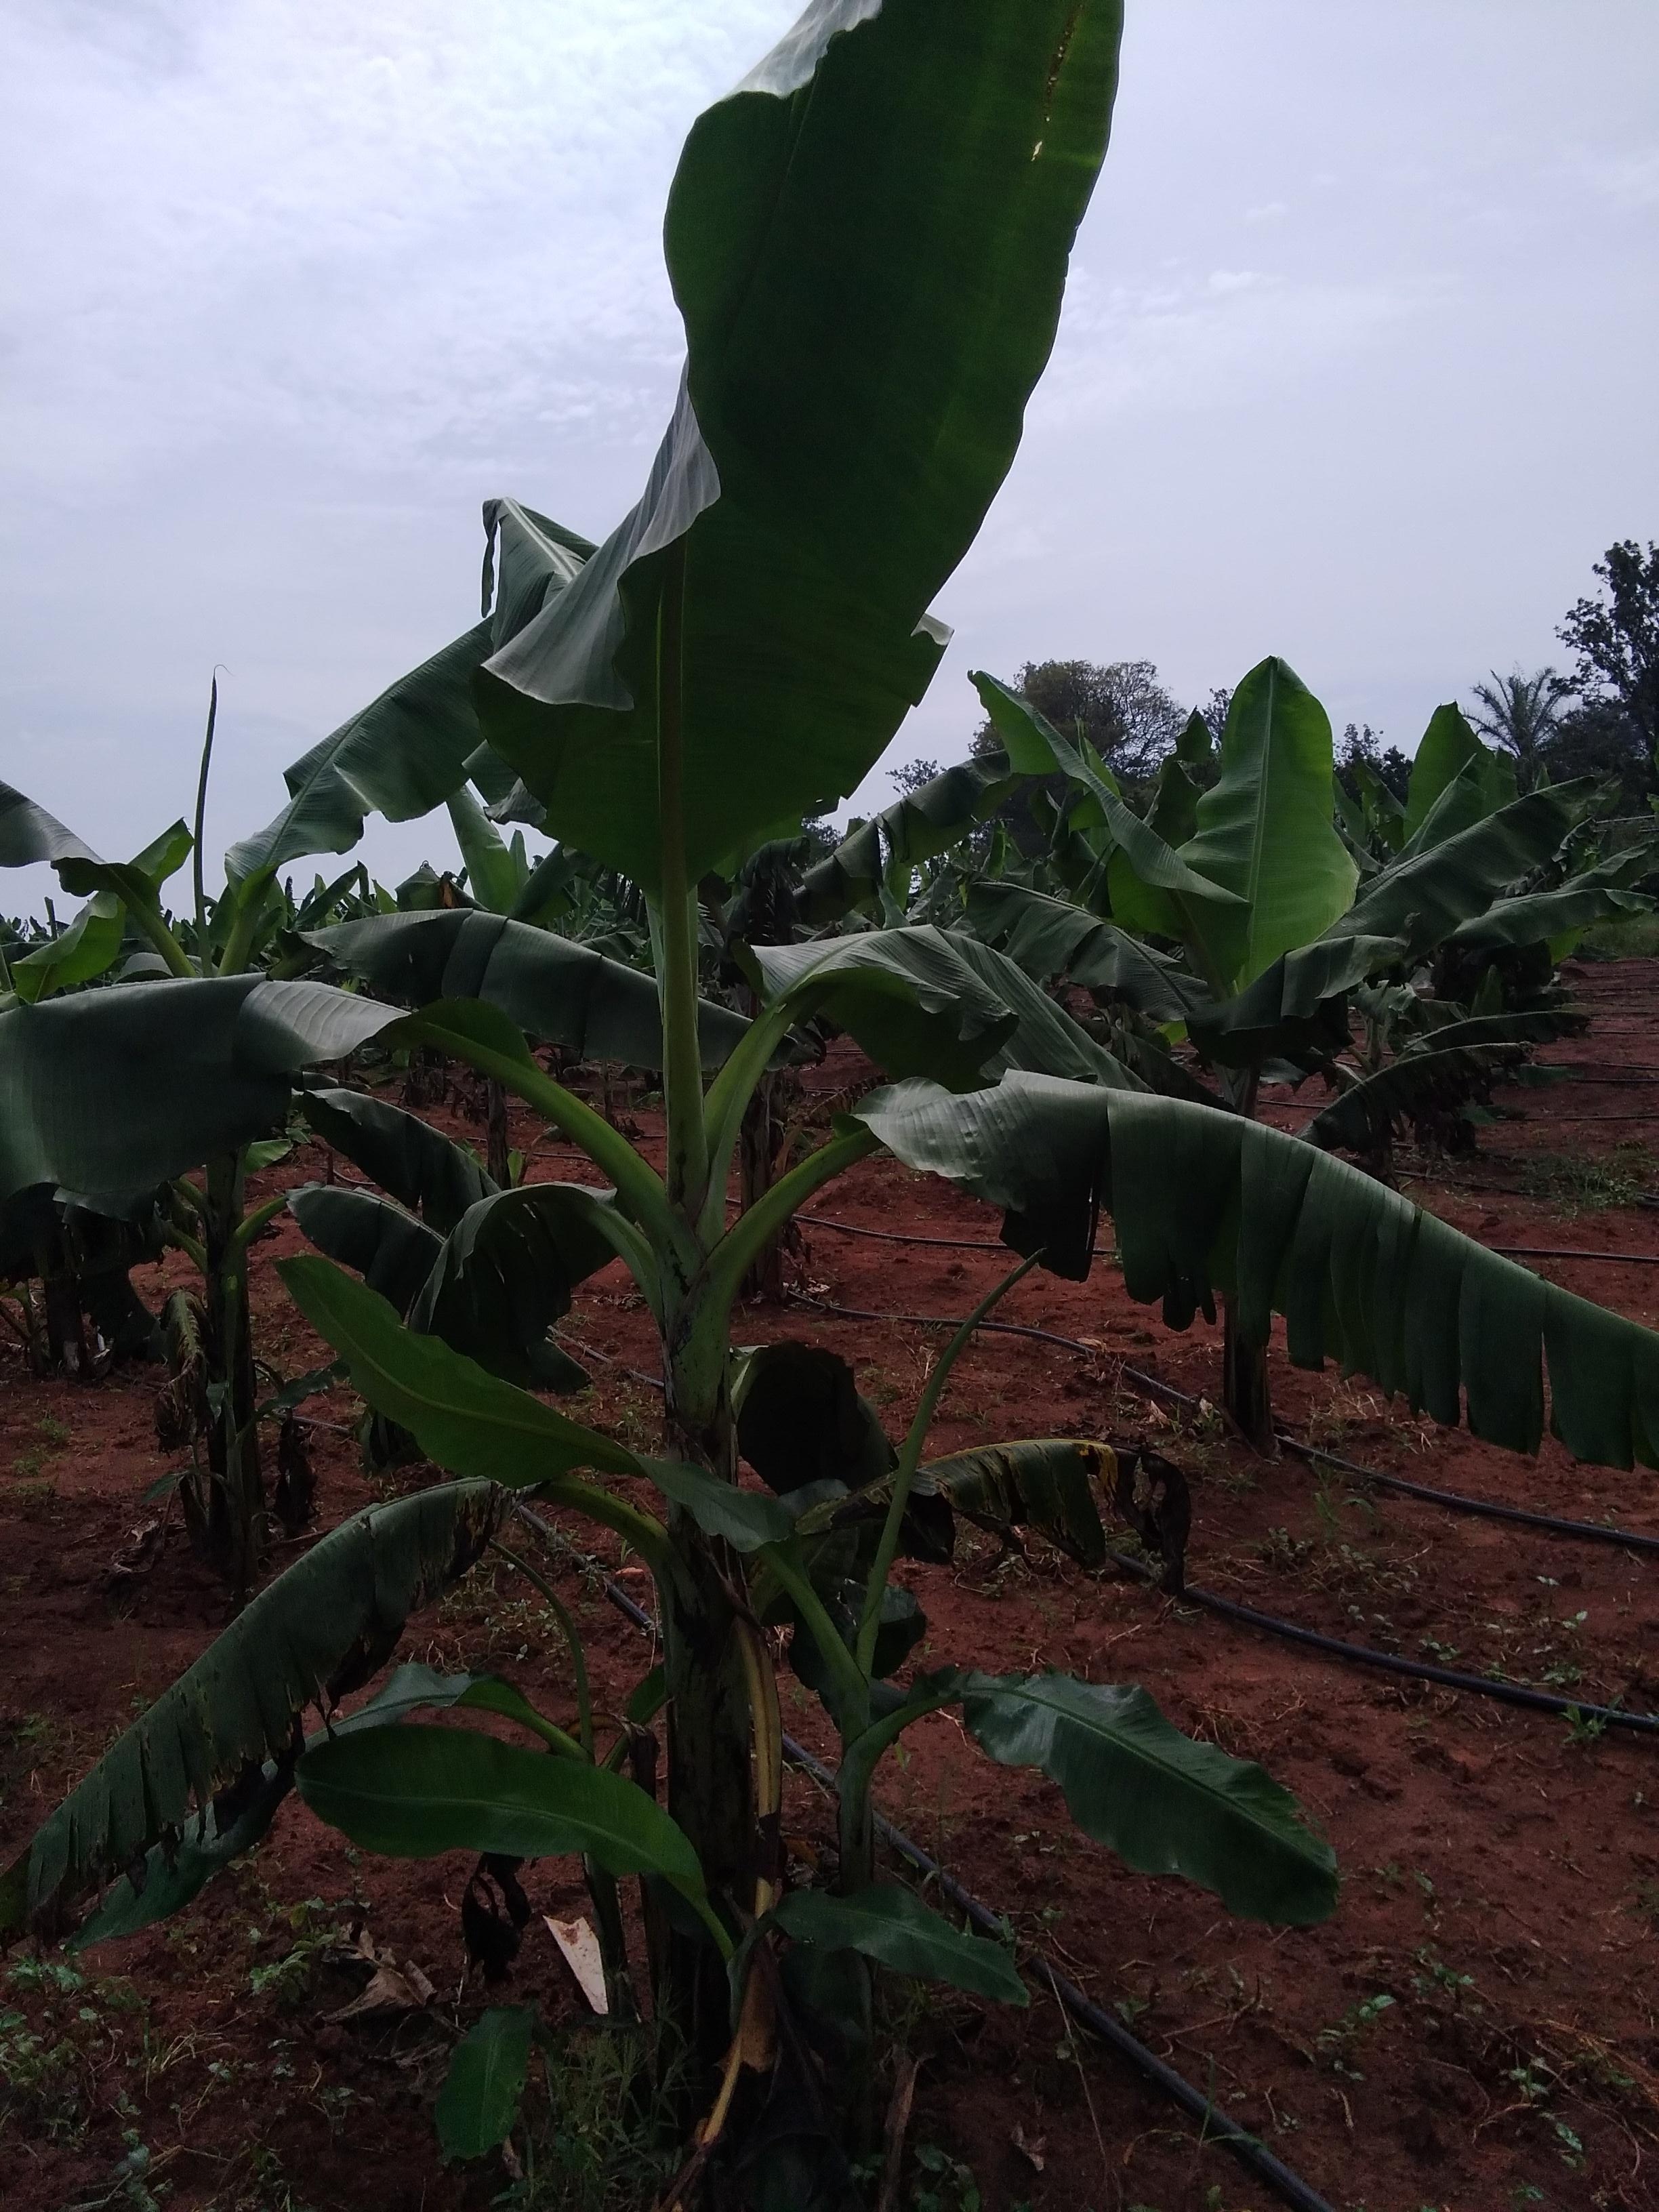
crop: banana
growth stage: vegetative
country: Uganda
